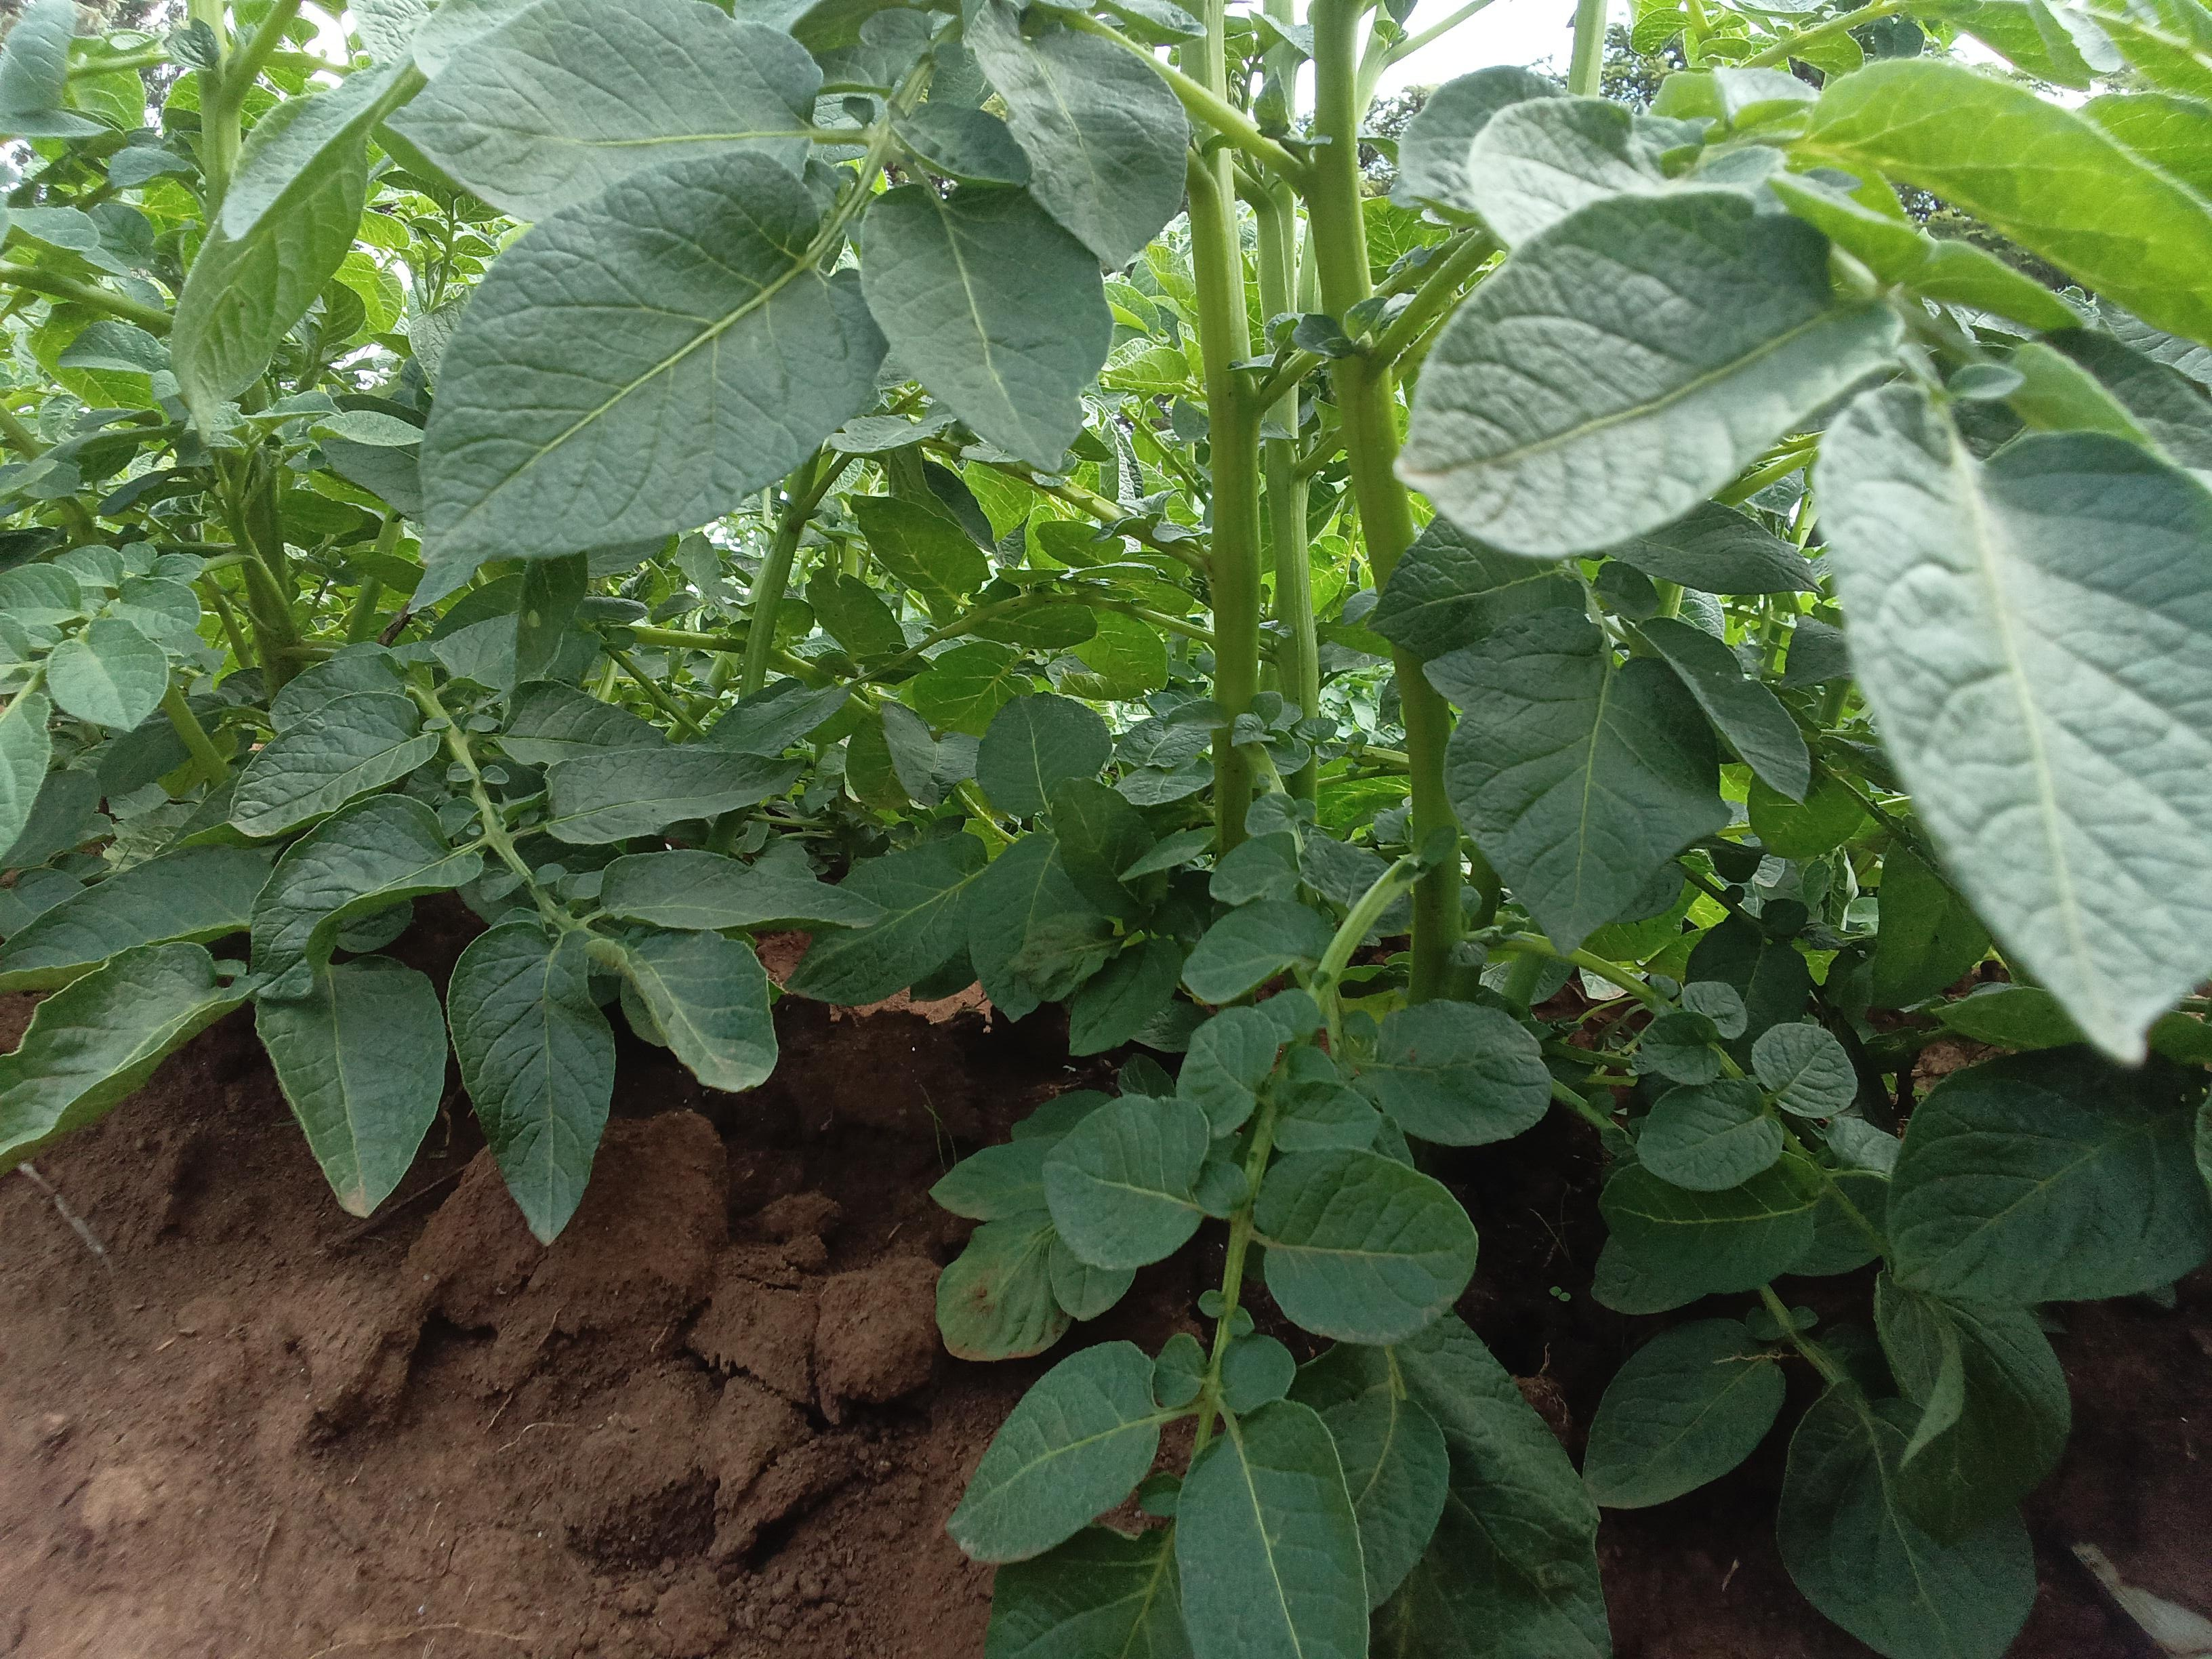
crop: potato
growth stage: vegetative
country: Kenya
